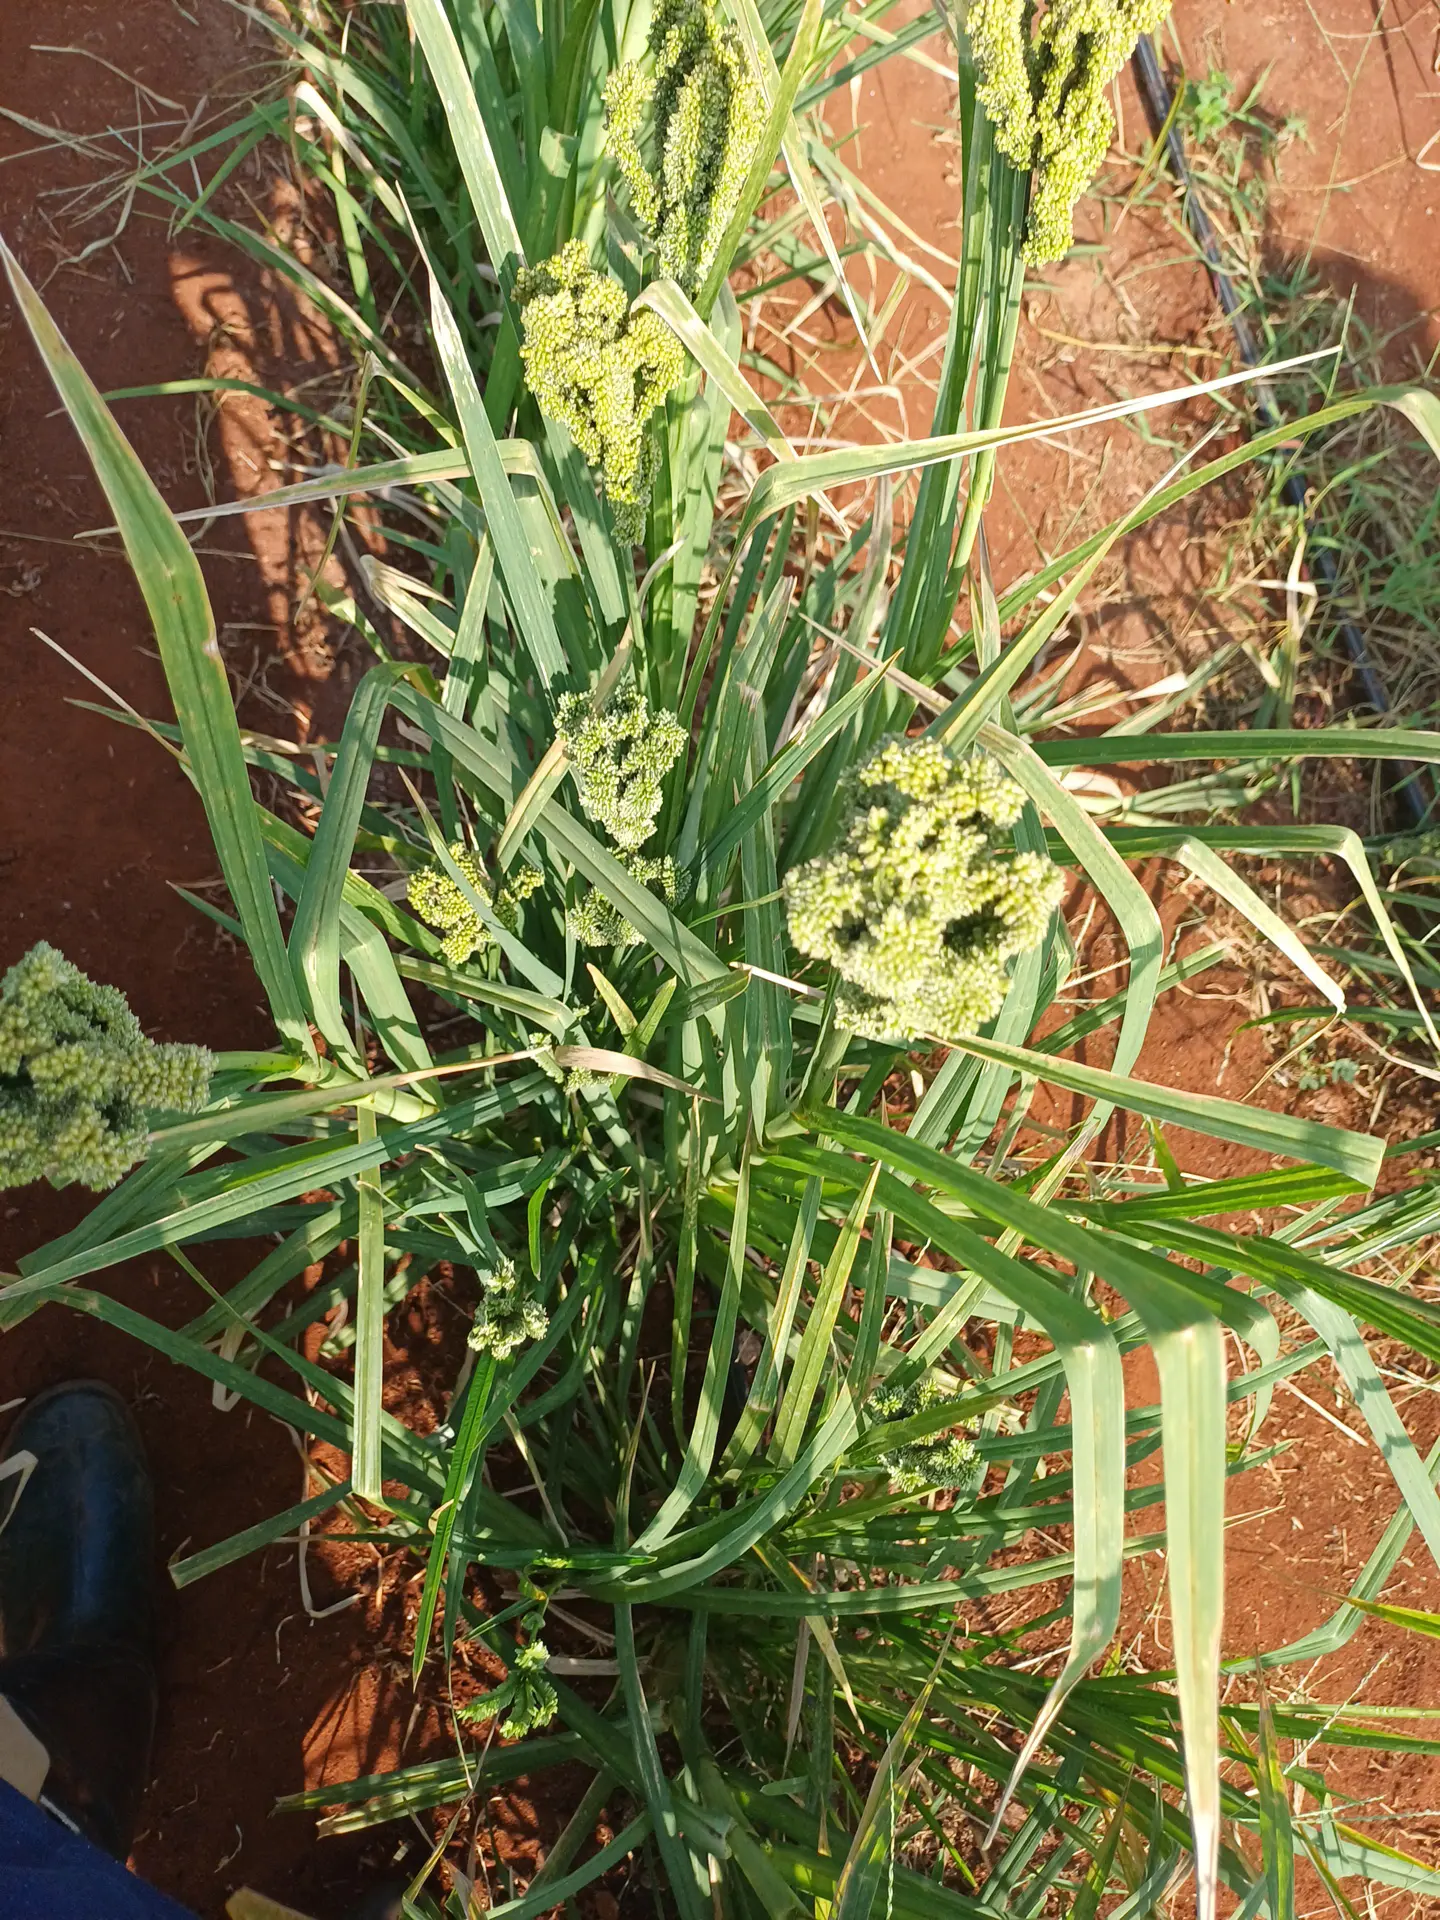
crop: finger millet
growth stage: filling grain
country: Kenya
